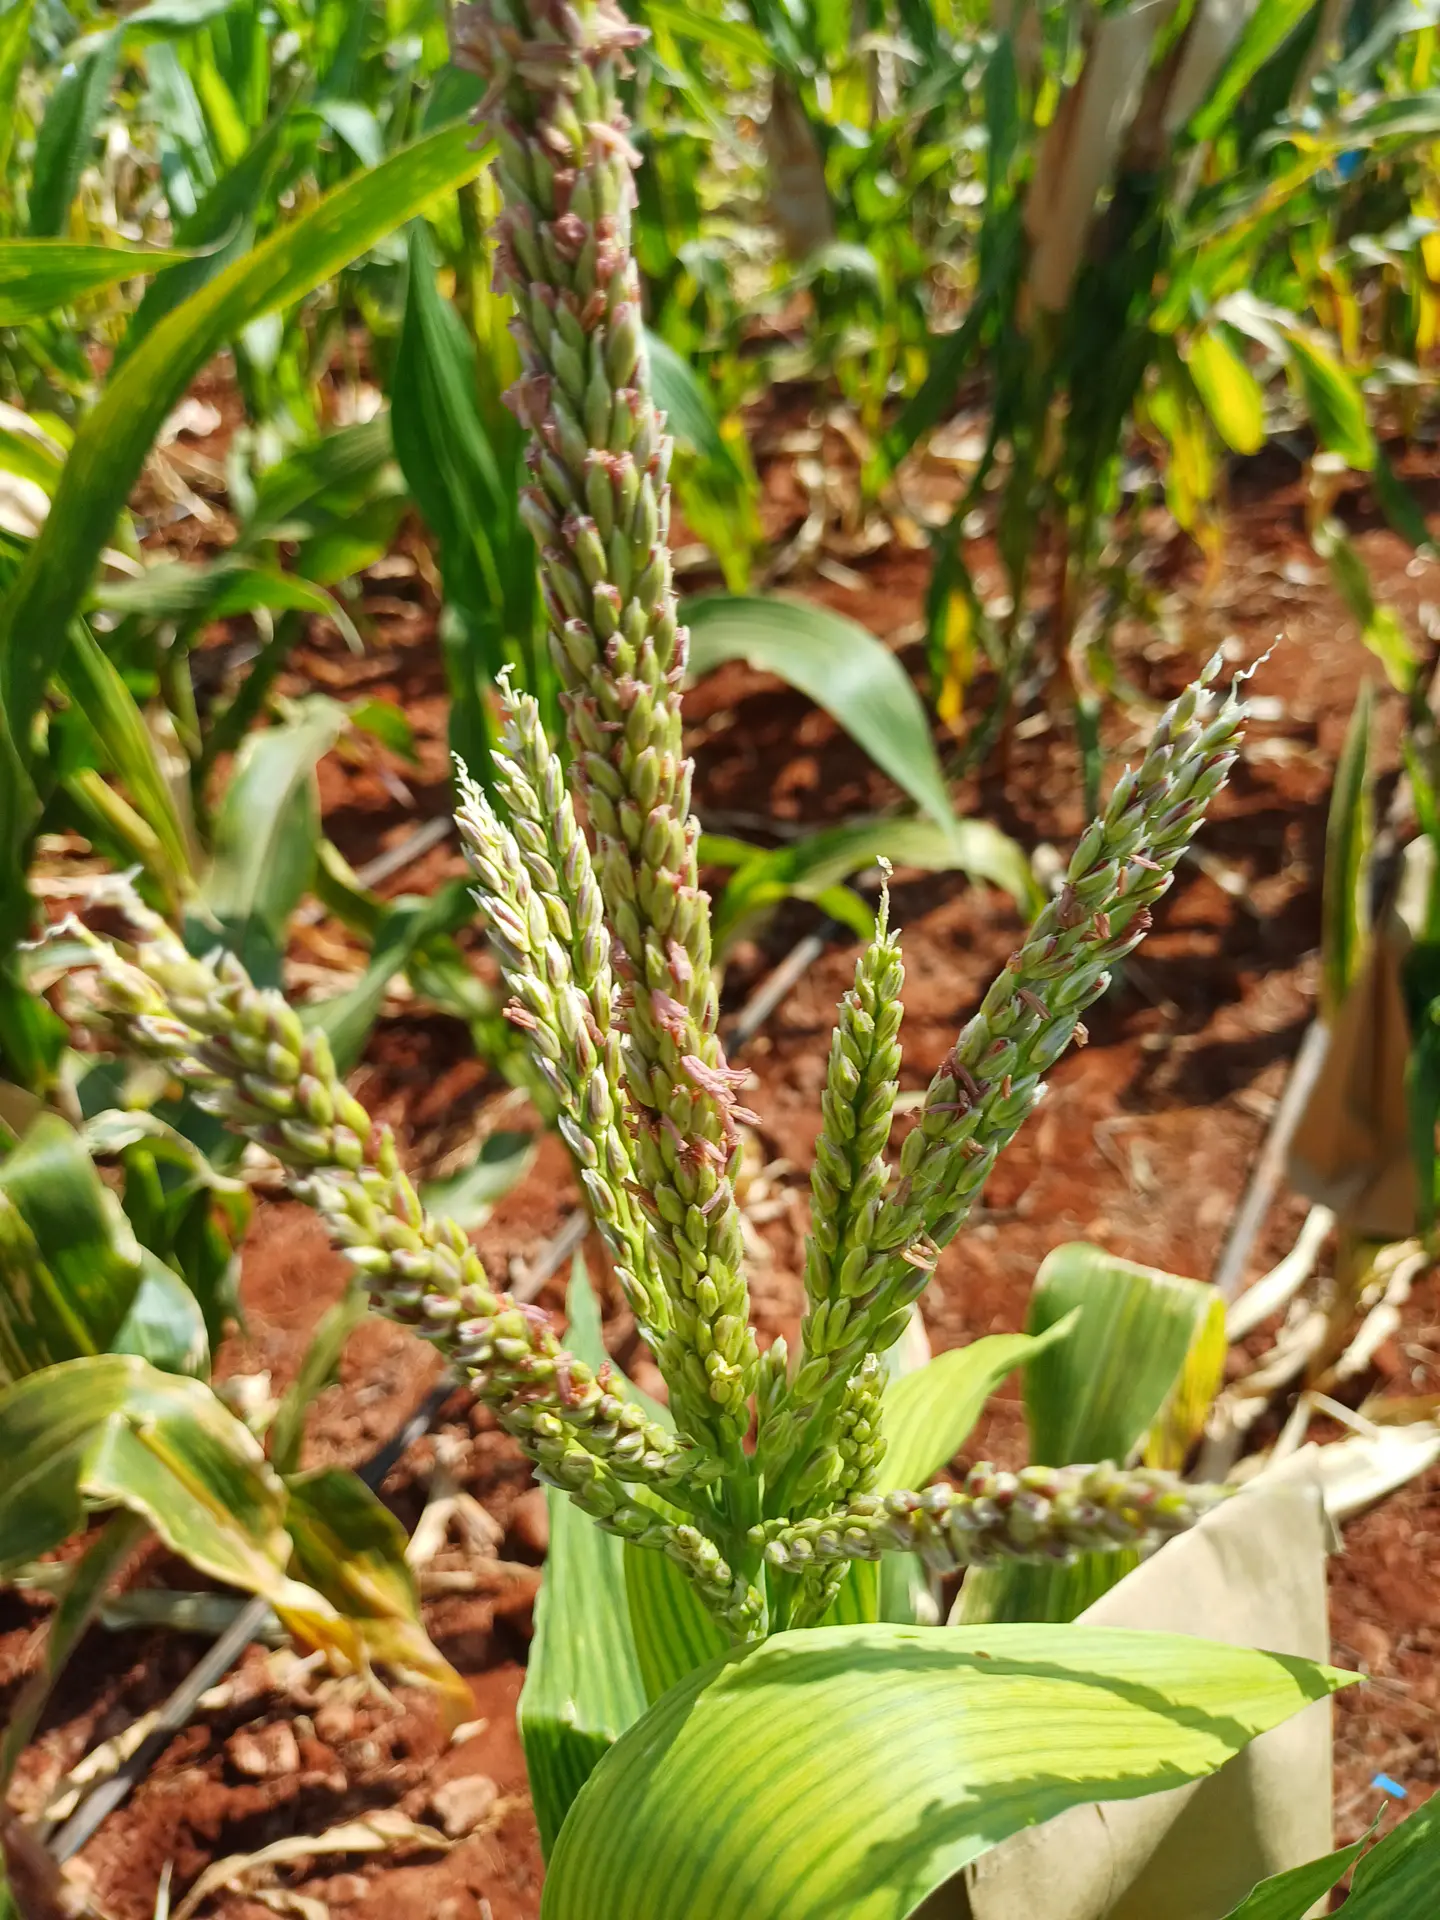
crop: maize
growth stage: flowering
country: Kenya
